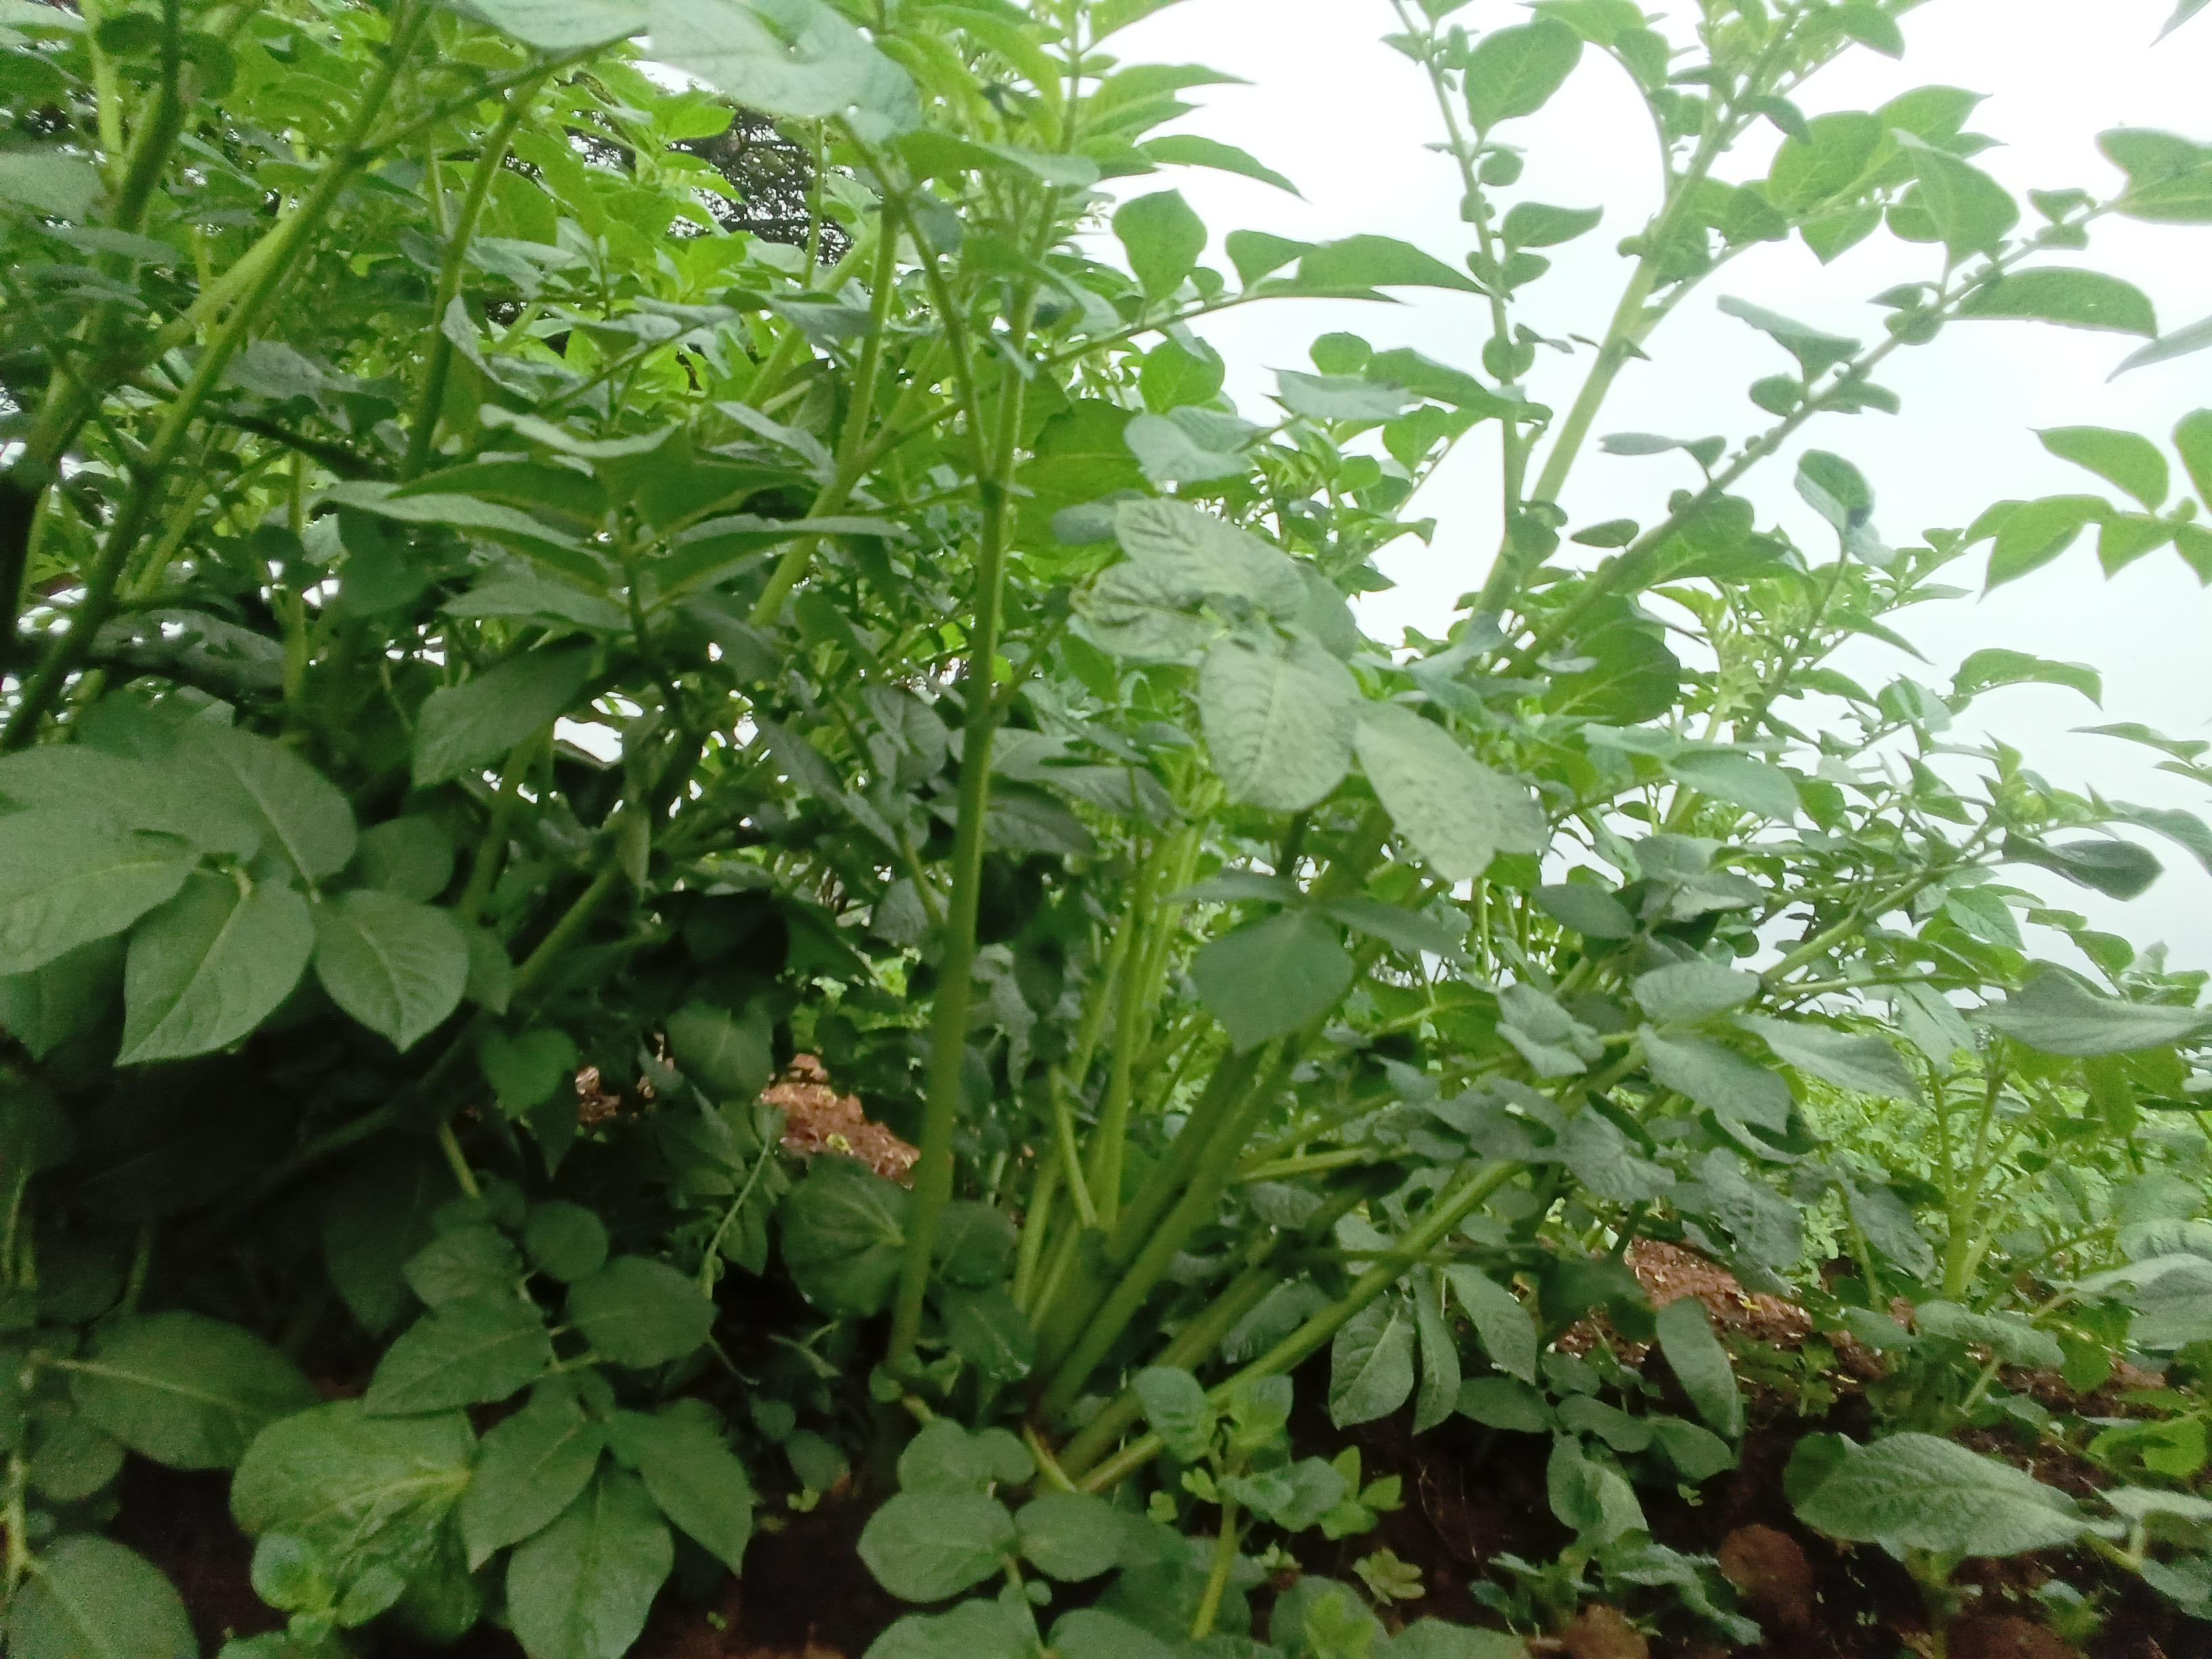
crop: potato
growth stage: vegetative
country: Kenya
